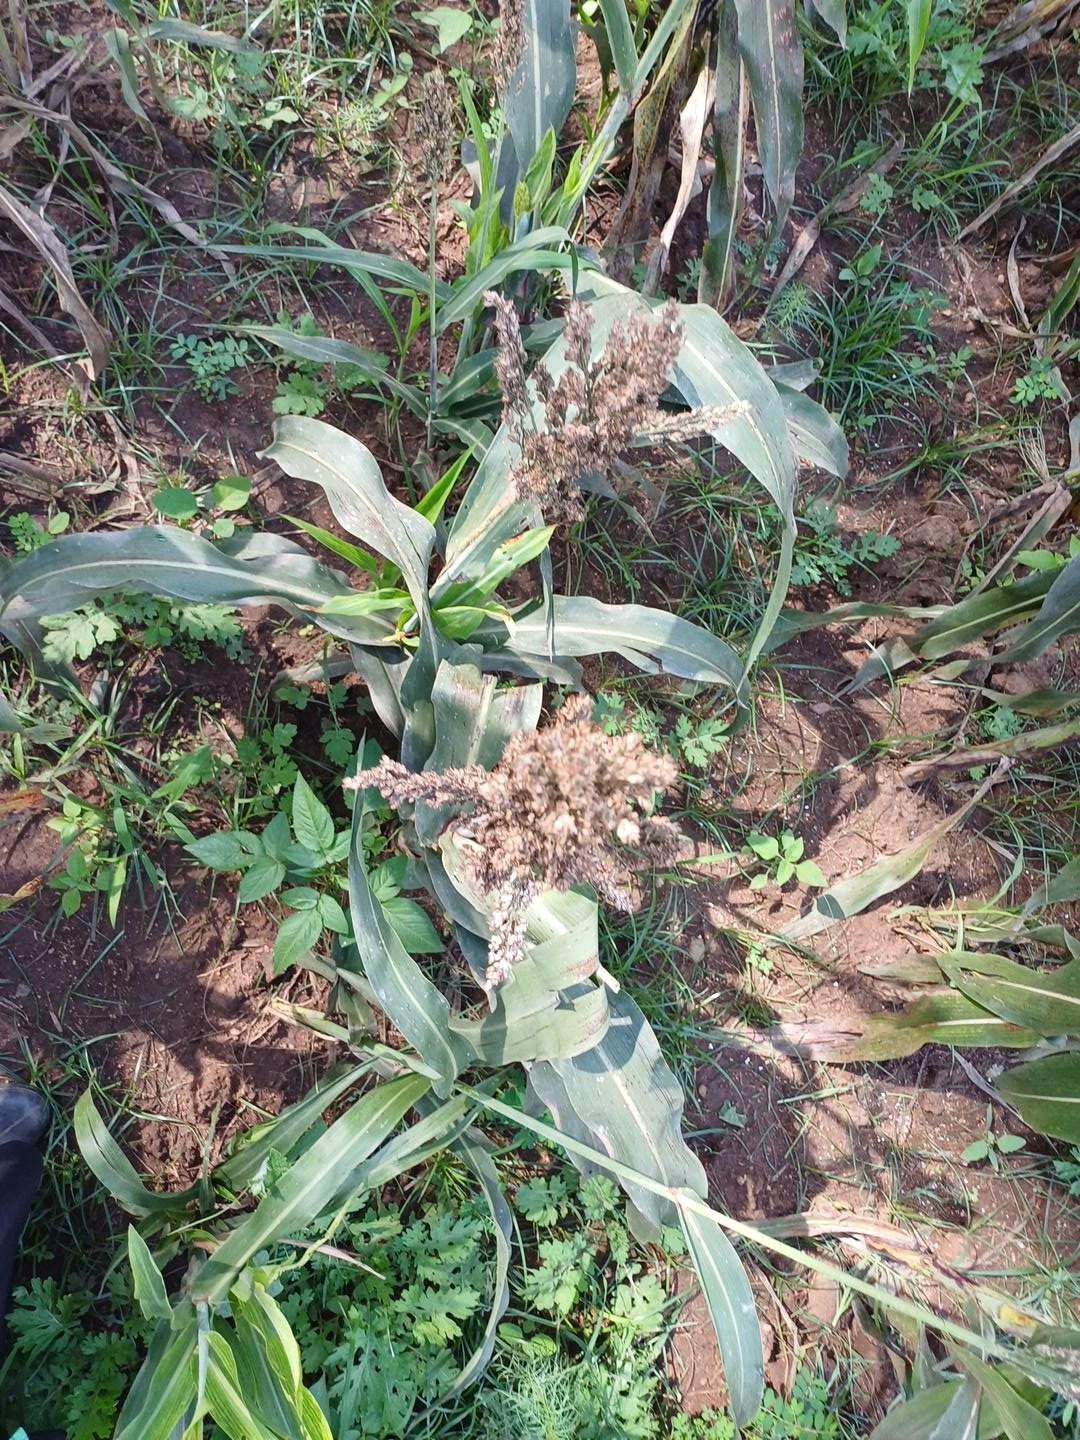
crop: sorghum
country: Kenya
